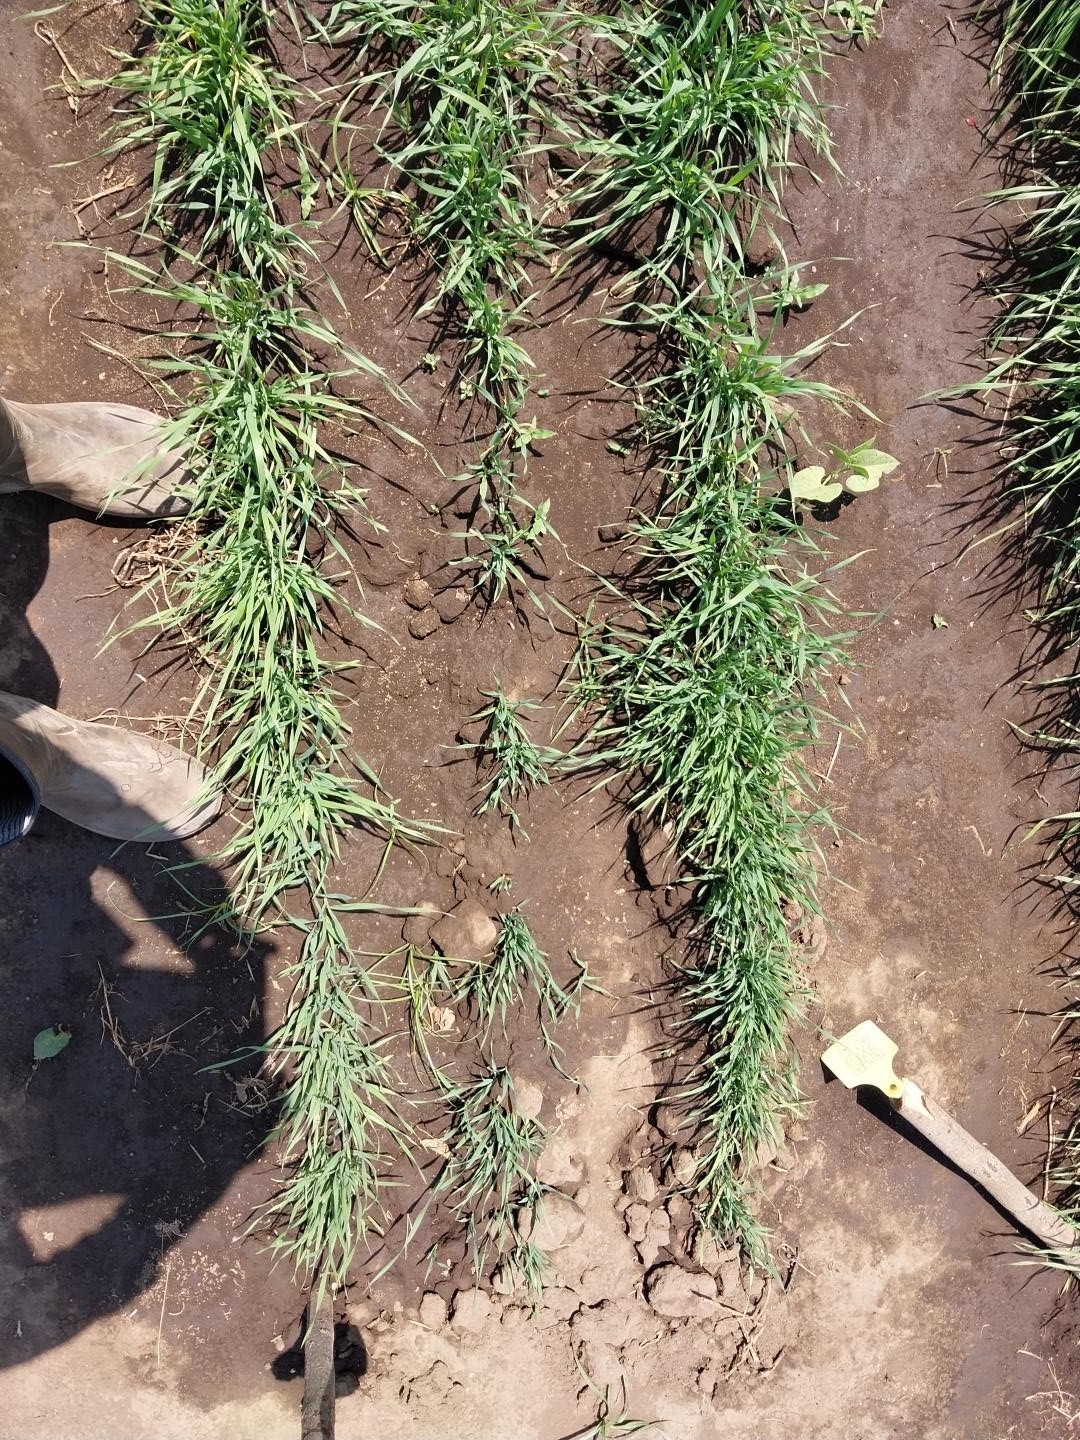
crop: wheat
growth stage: vegetative
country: Tanzania
